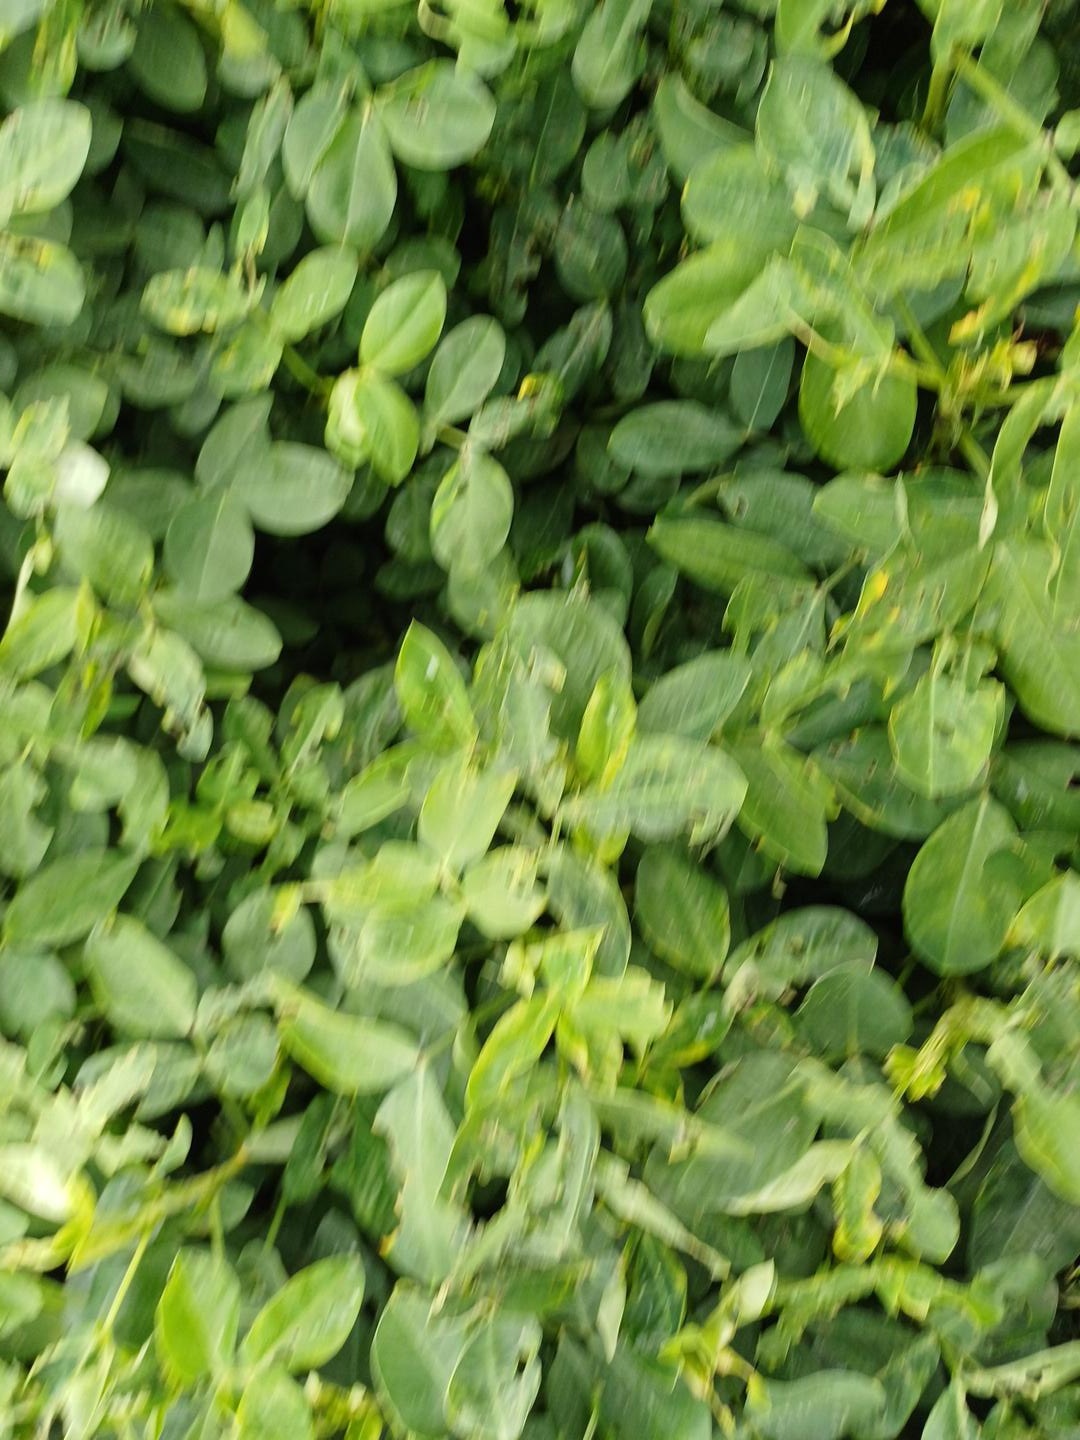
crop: groundnut
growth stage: pegging
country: Kenya
